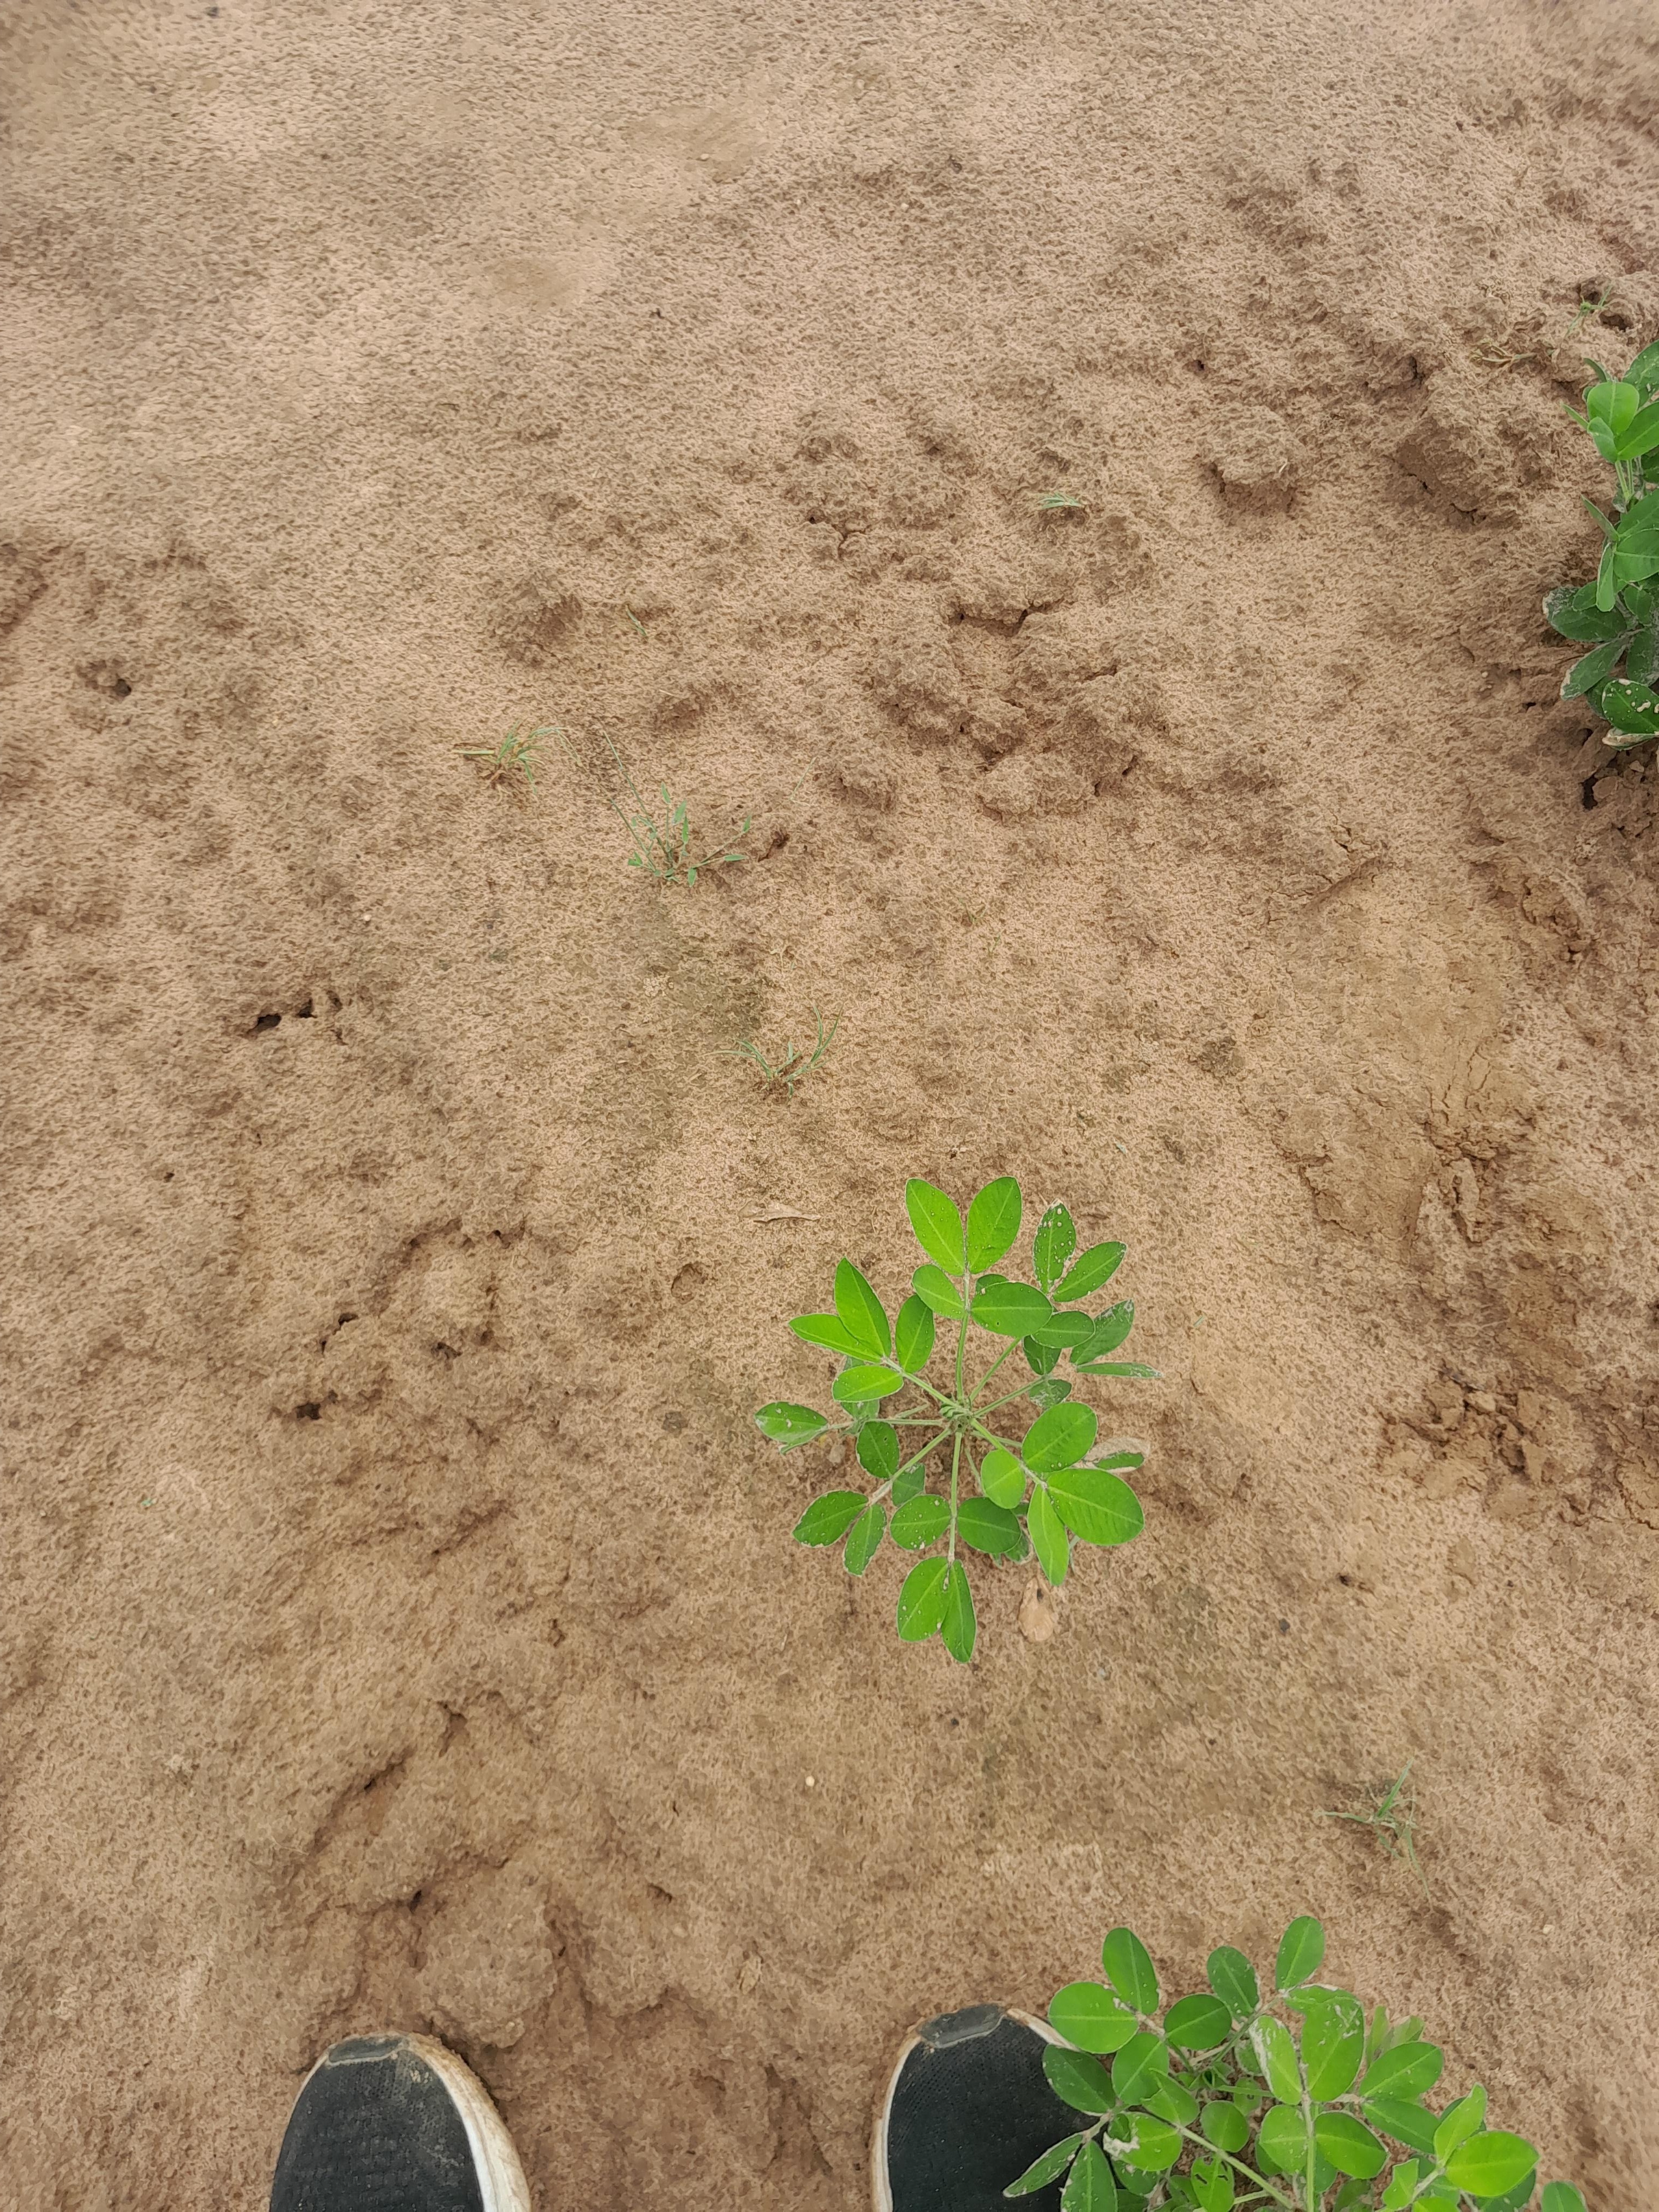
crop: groundnut
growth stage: flowering
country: Senegal
